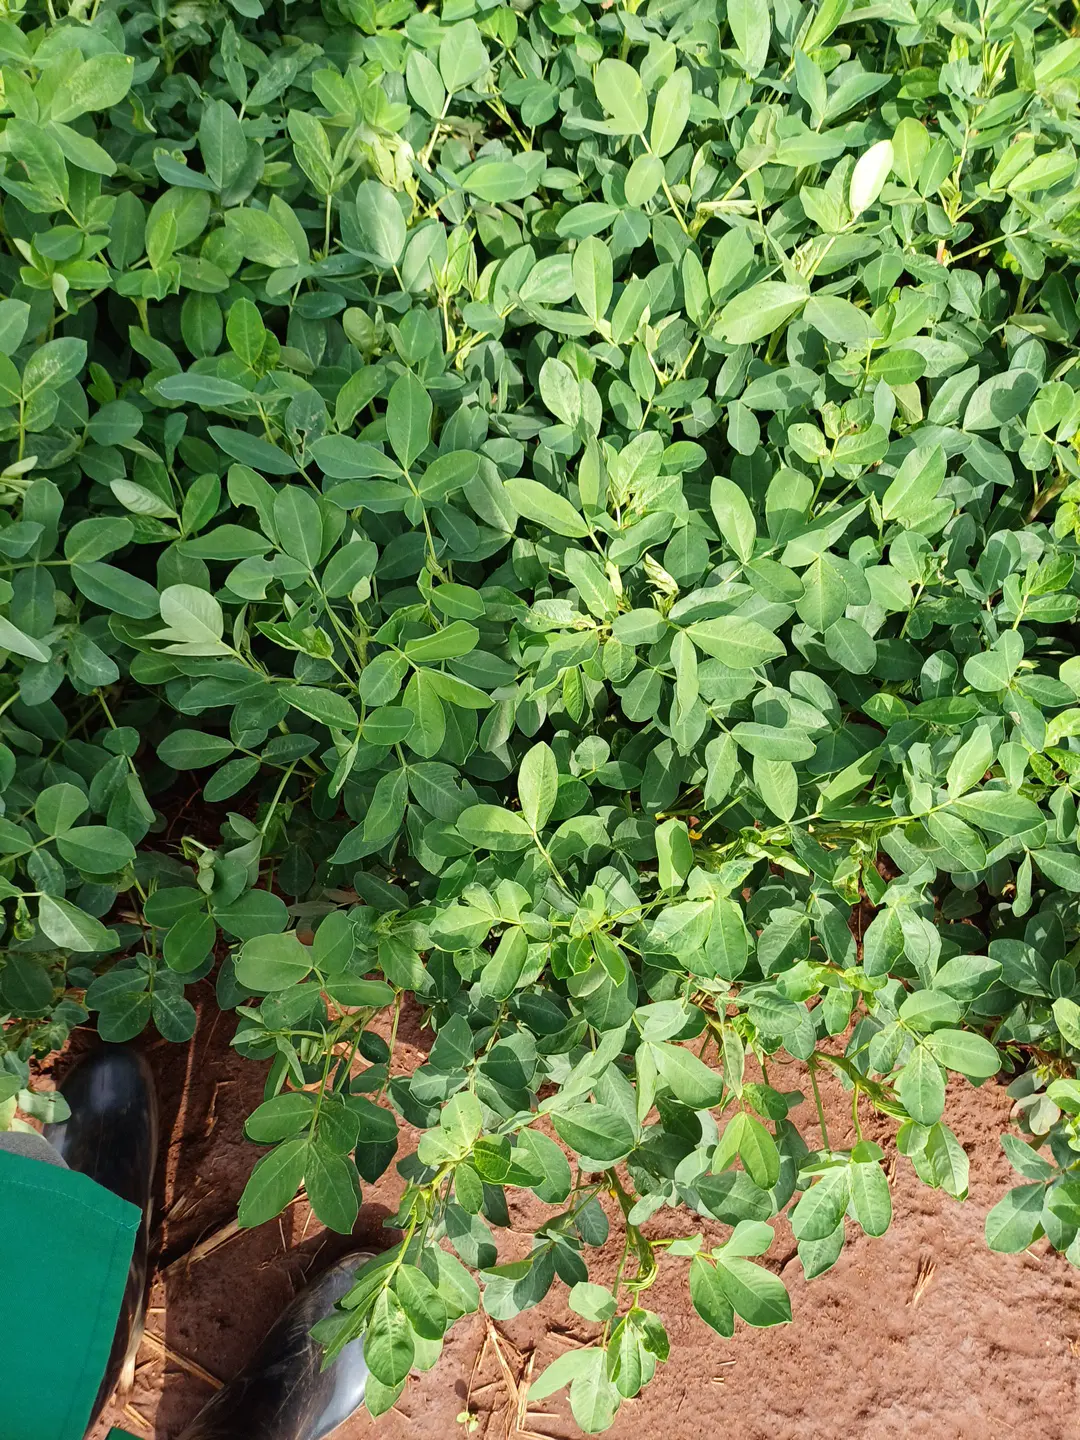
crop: groundnut
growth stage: flowering
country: Kenya
